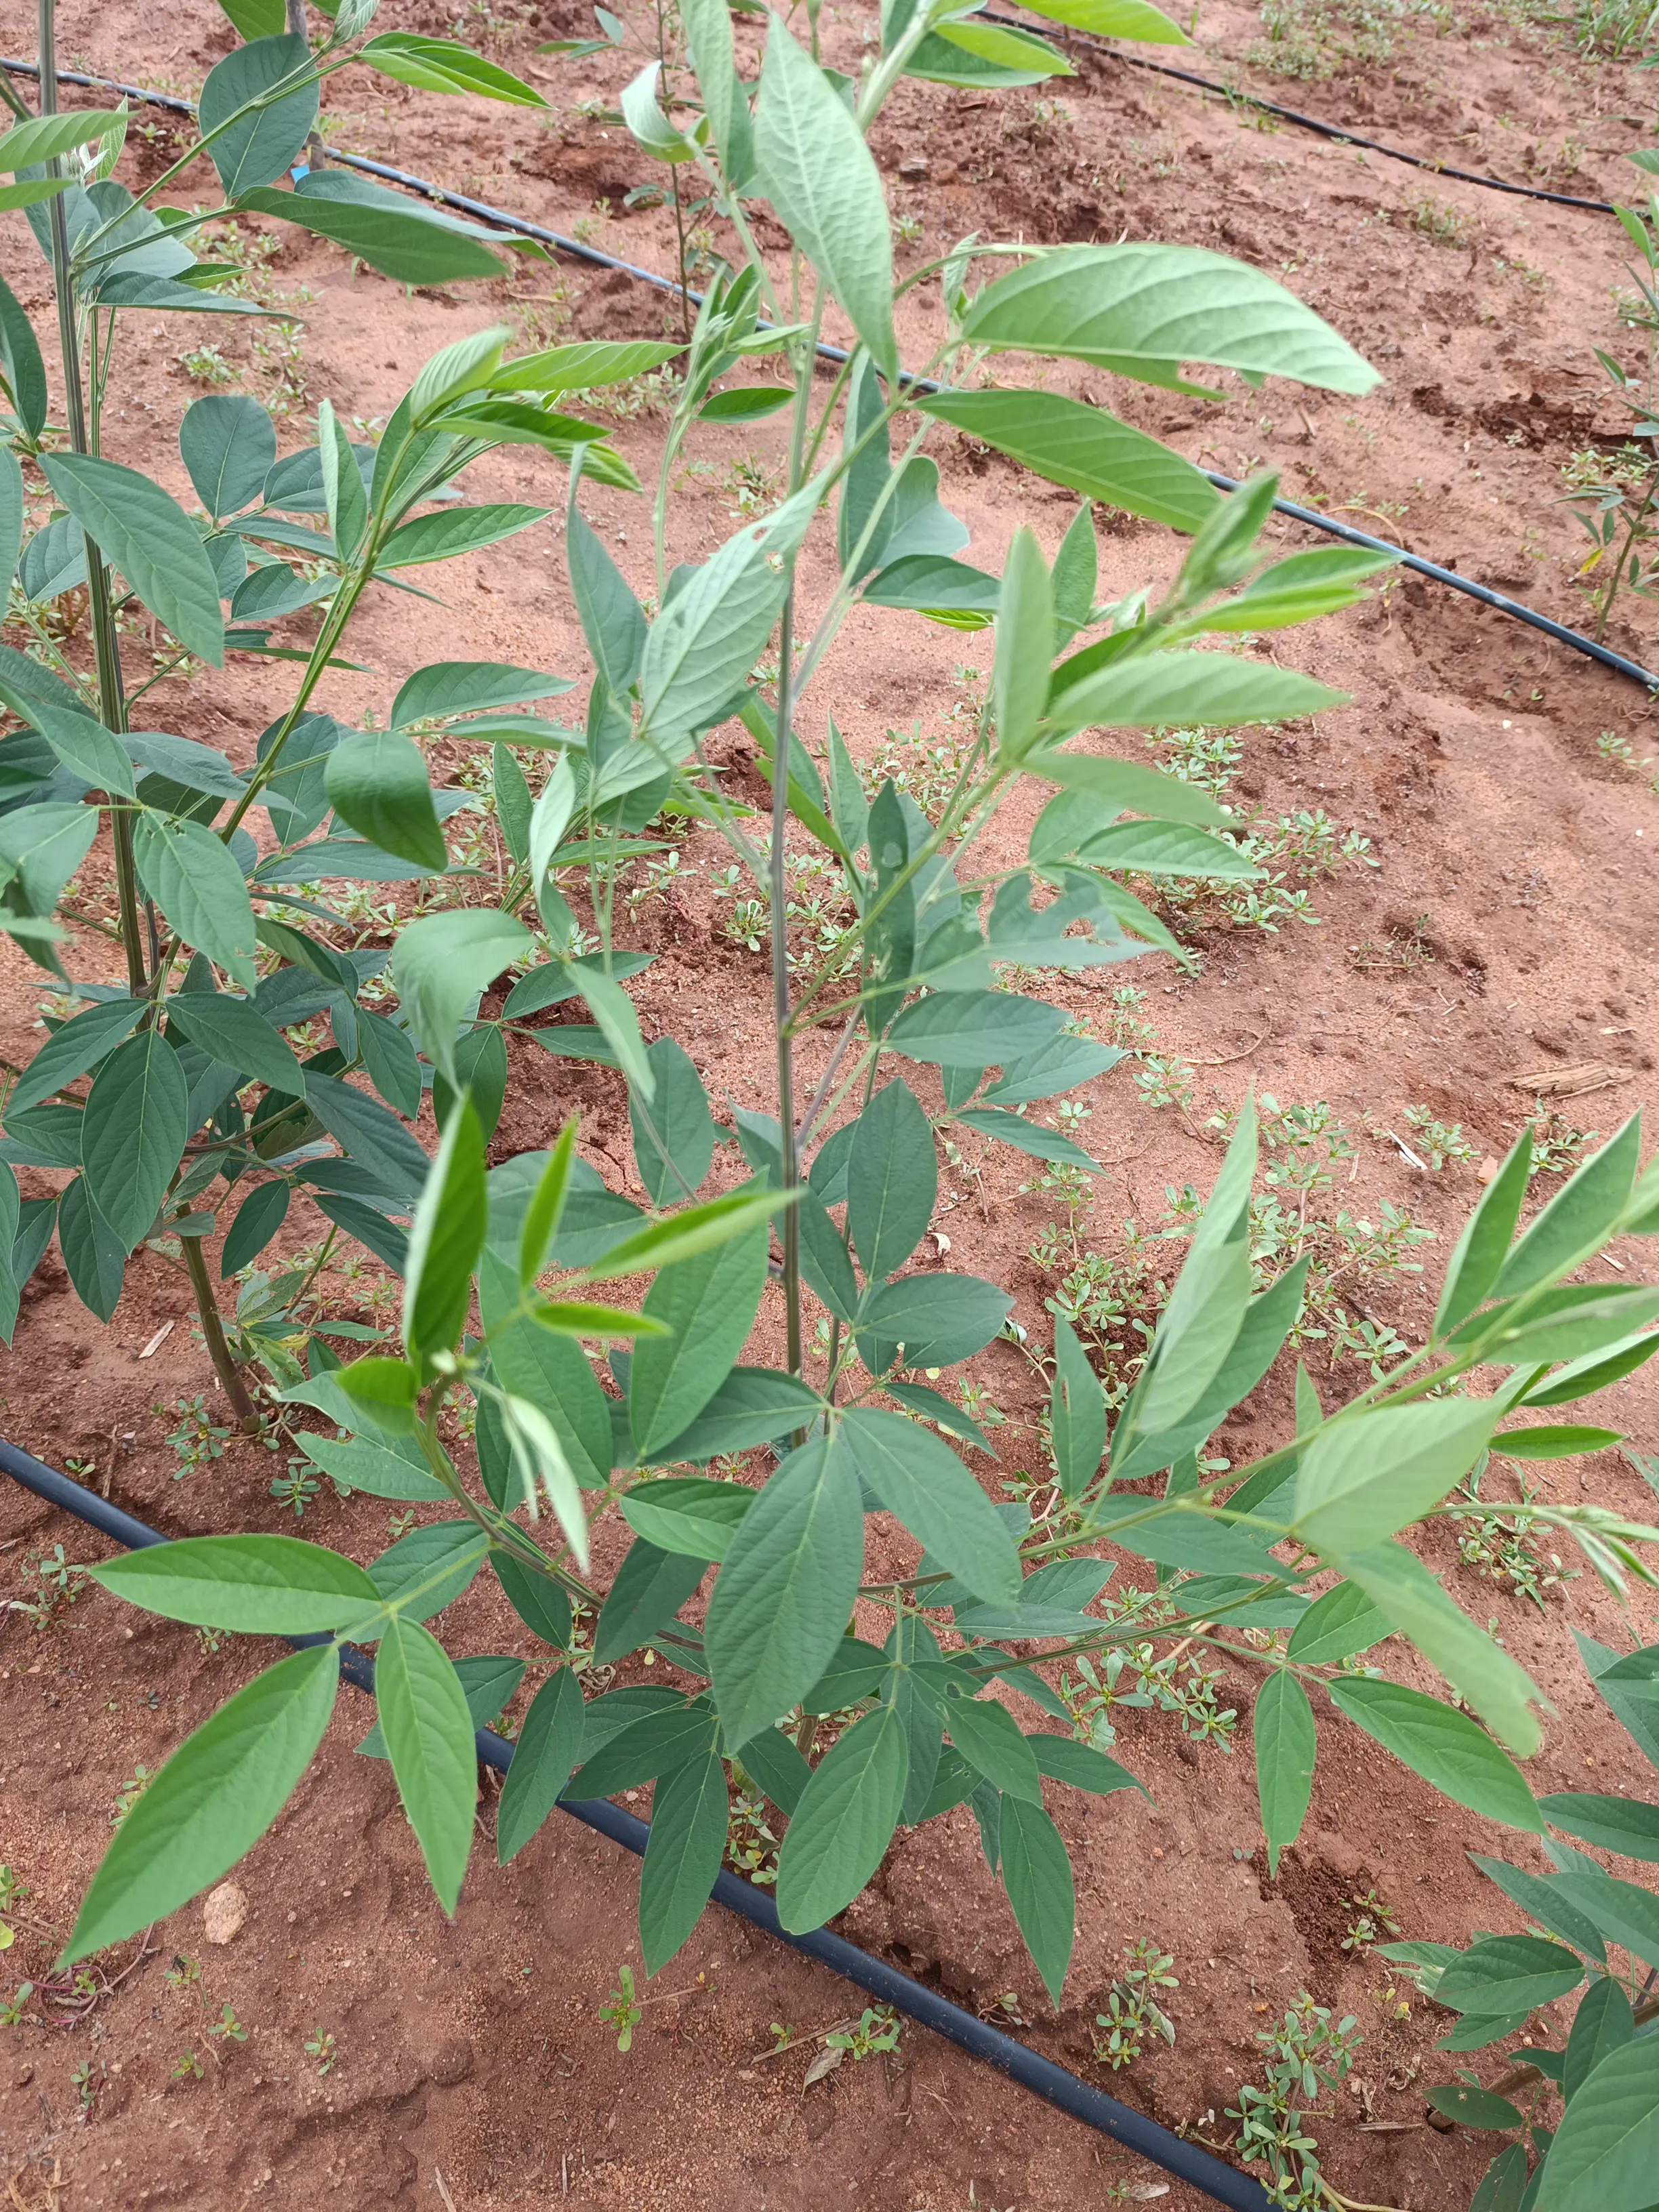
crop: pigeonpea
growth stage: vegetative
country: Kenya
